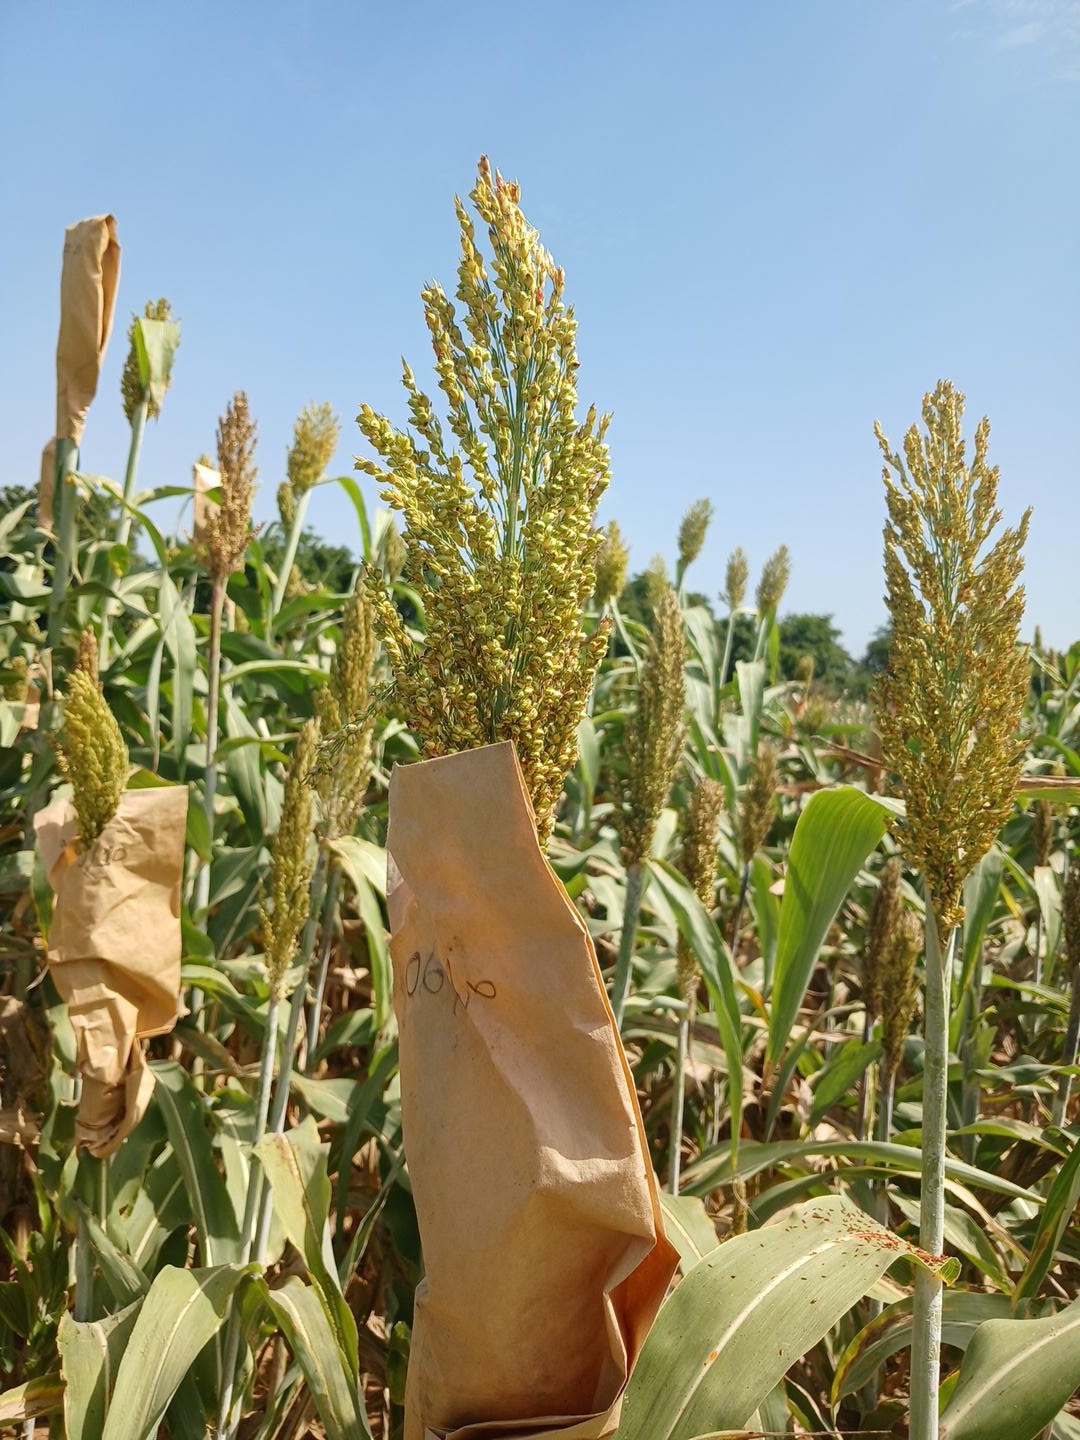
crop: sorghum
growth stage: filling grain
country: Senegal
